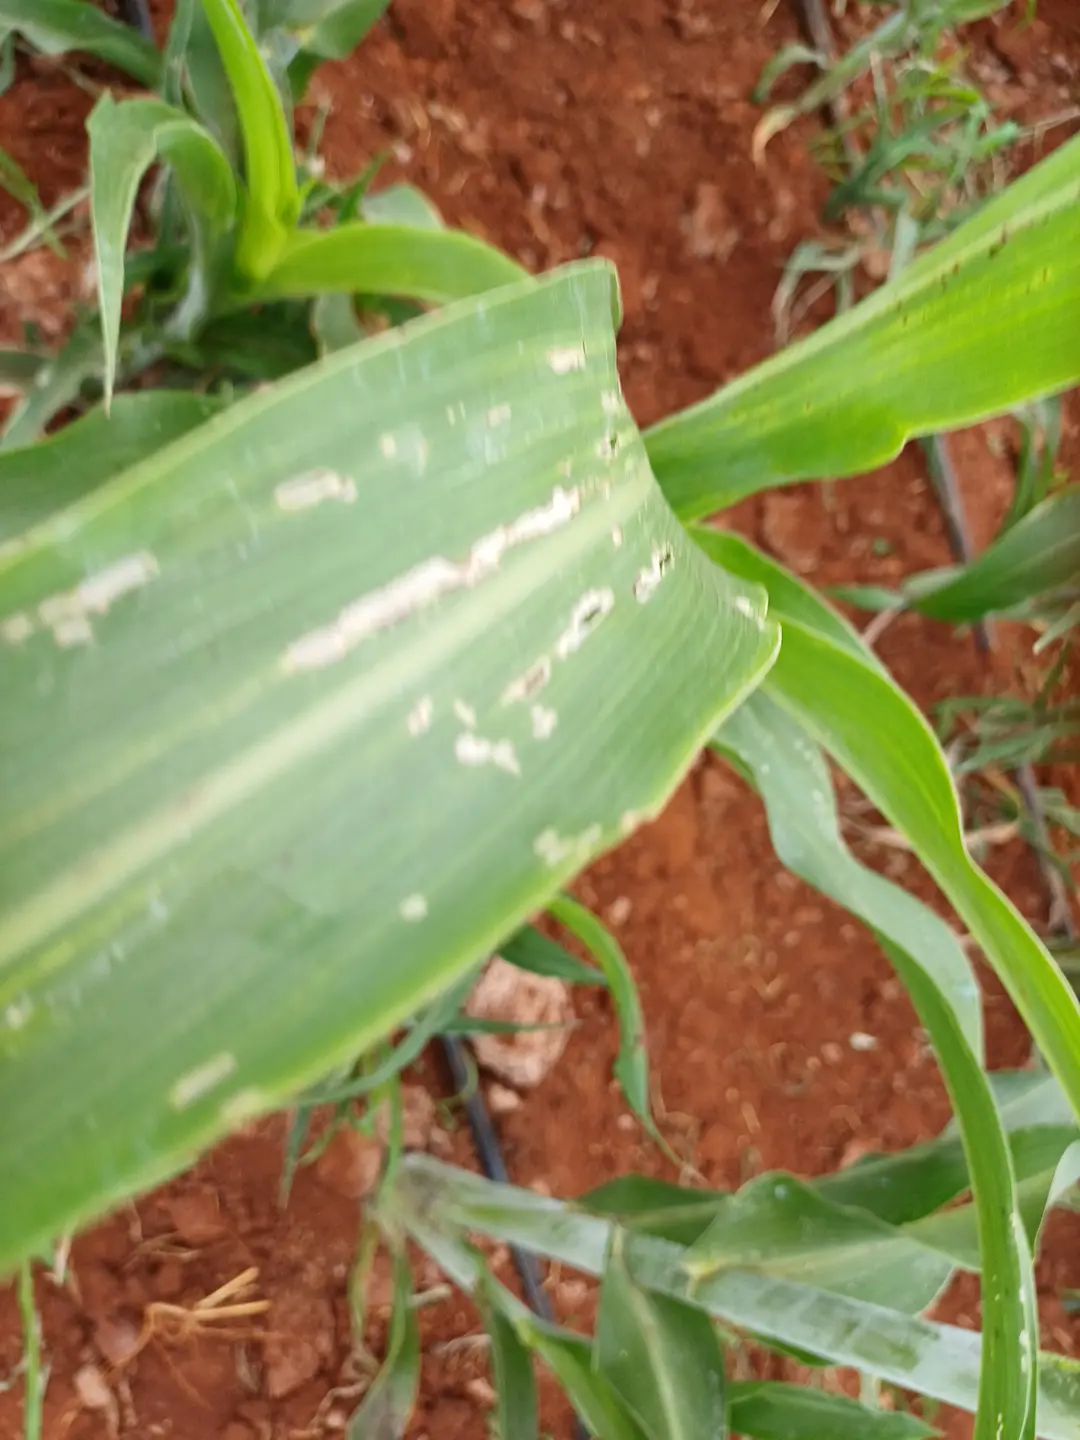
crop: sorghum
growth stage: vegetative
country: Kenya
